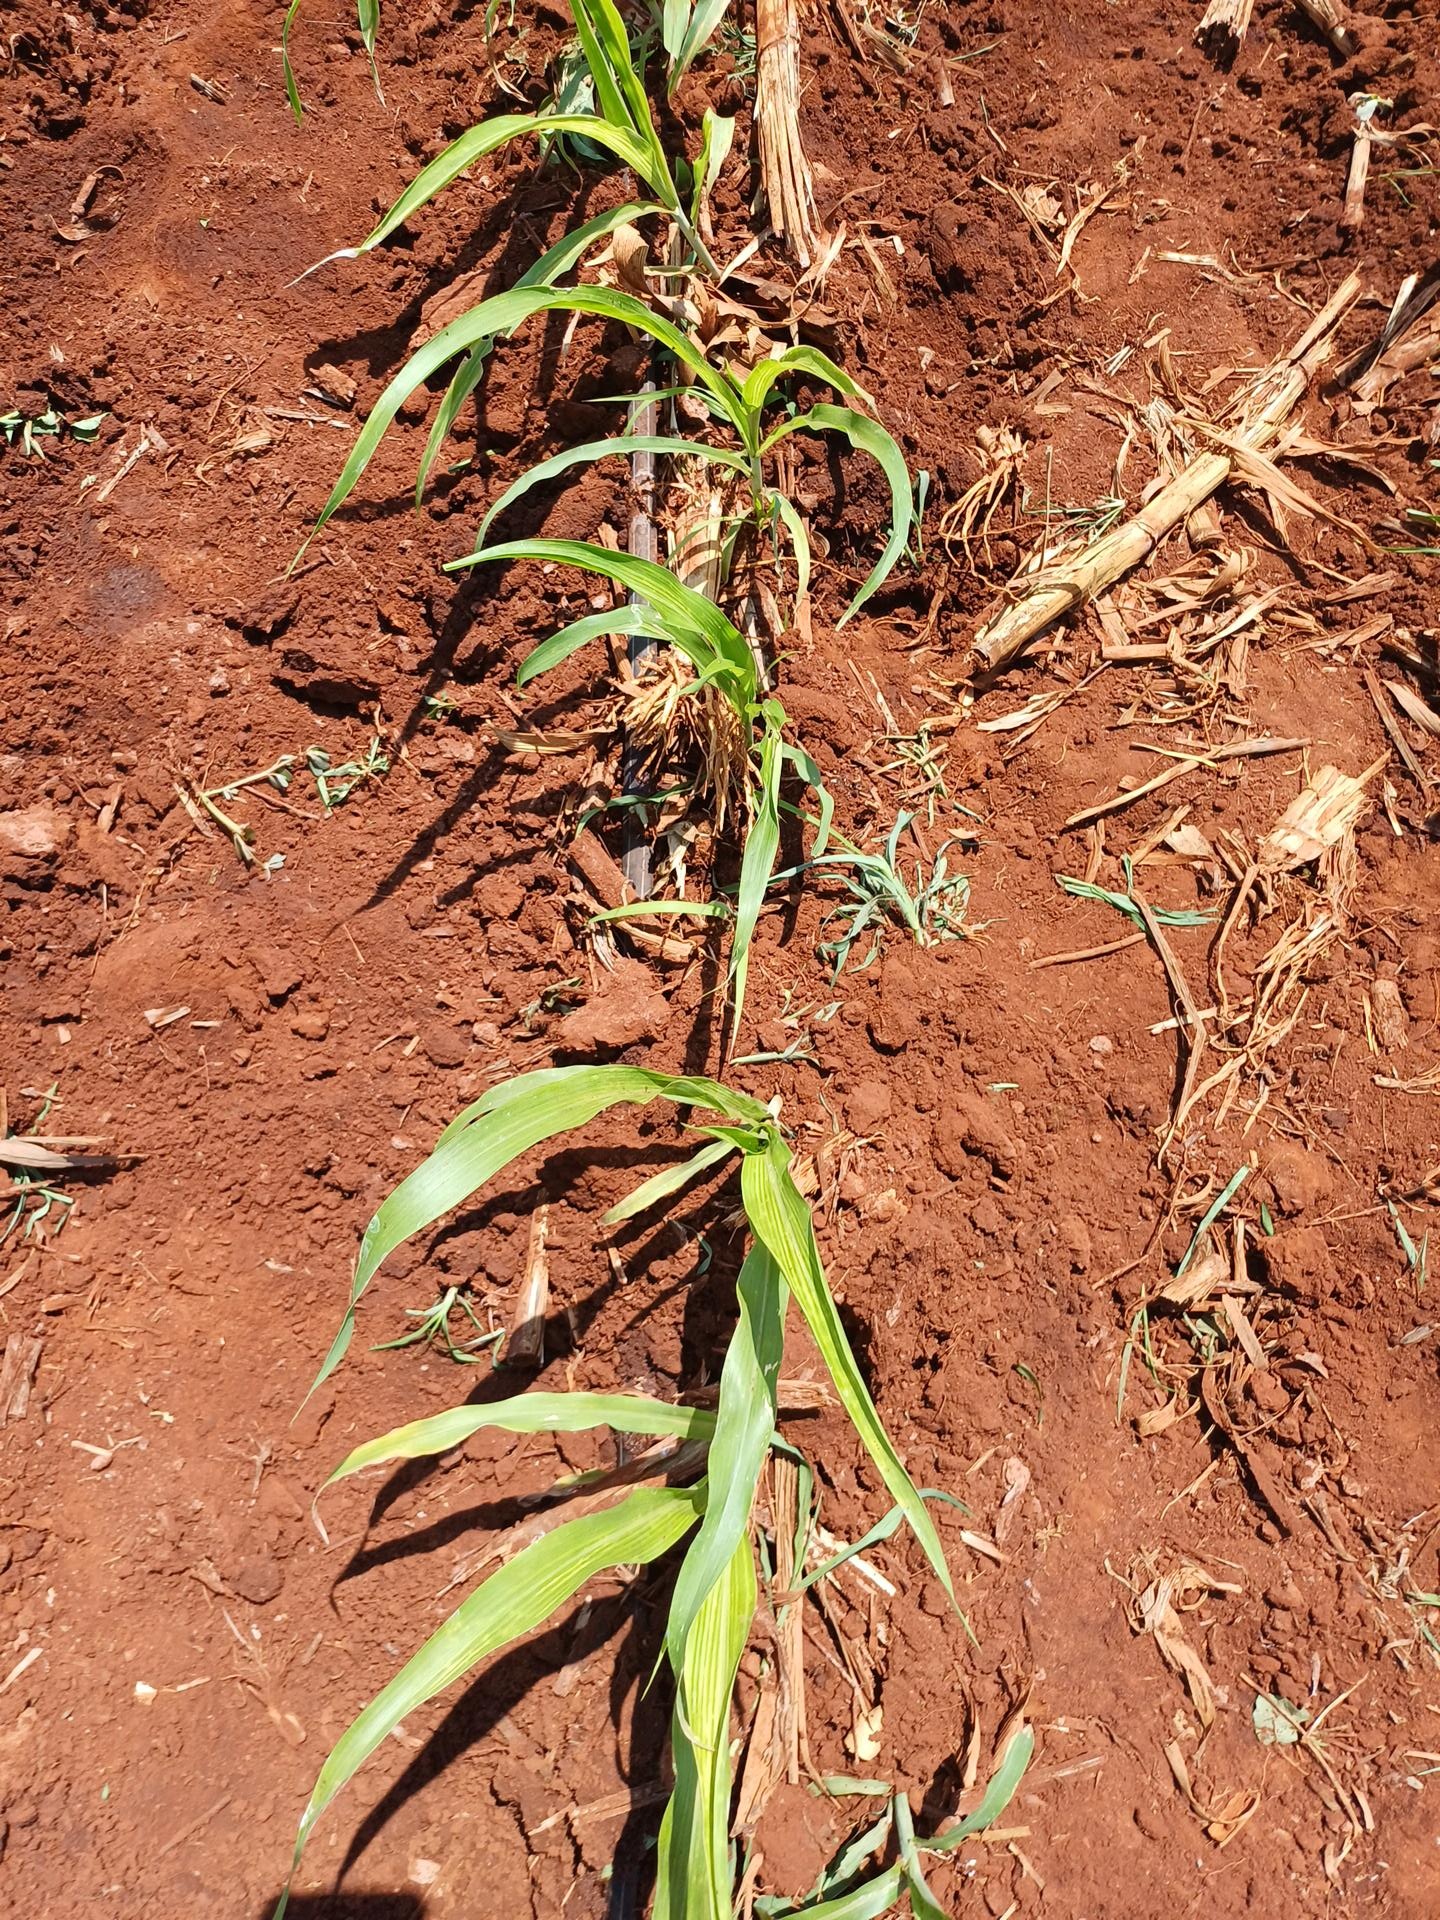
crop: sorghum
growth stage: vegetative
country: Kenya
